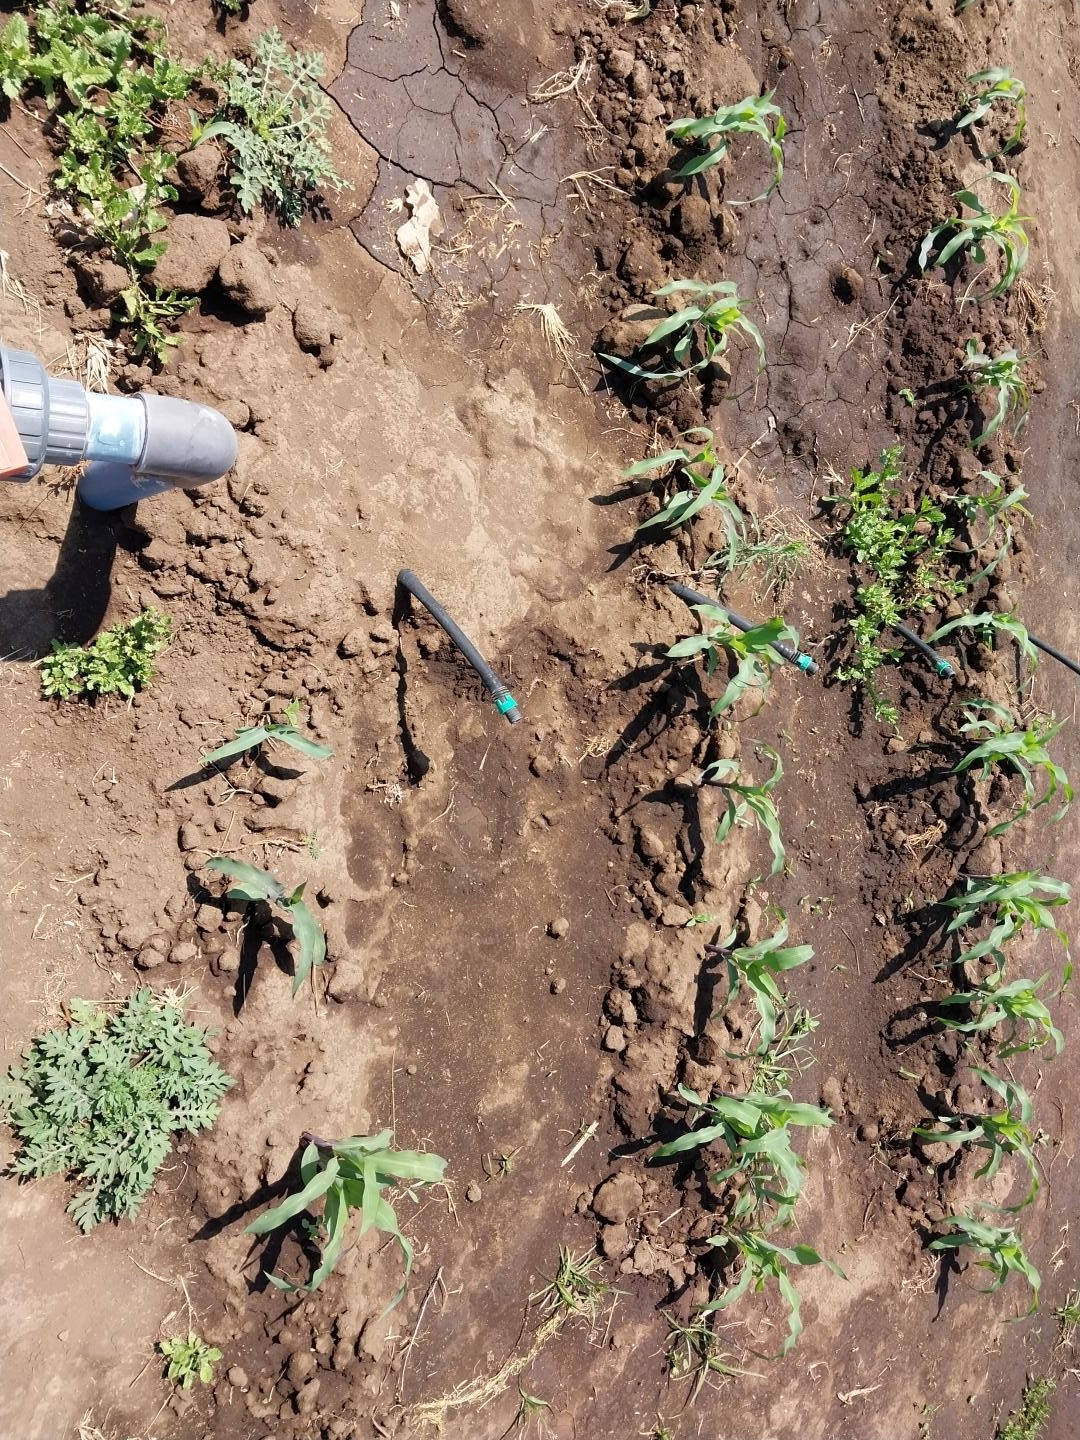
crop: maize
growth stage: emergence
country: Tanzania
